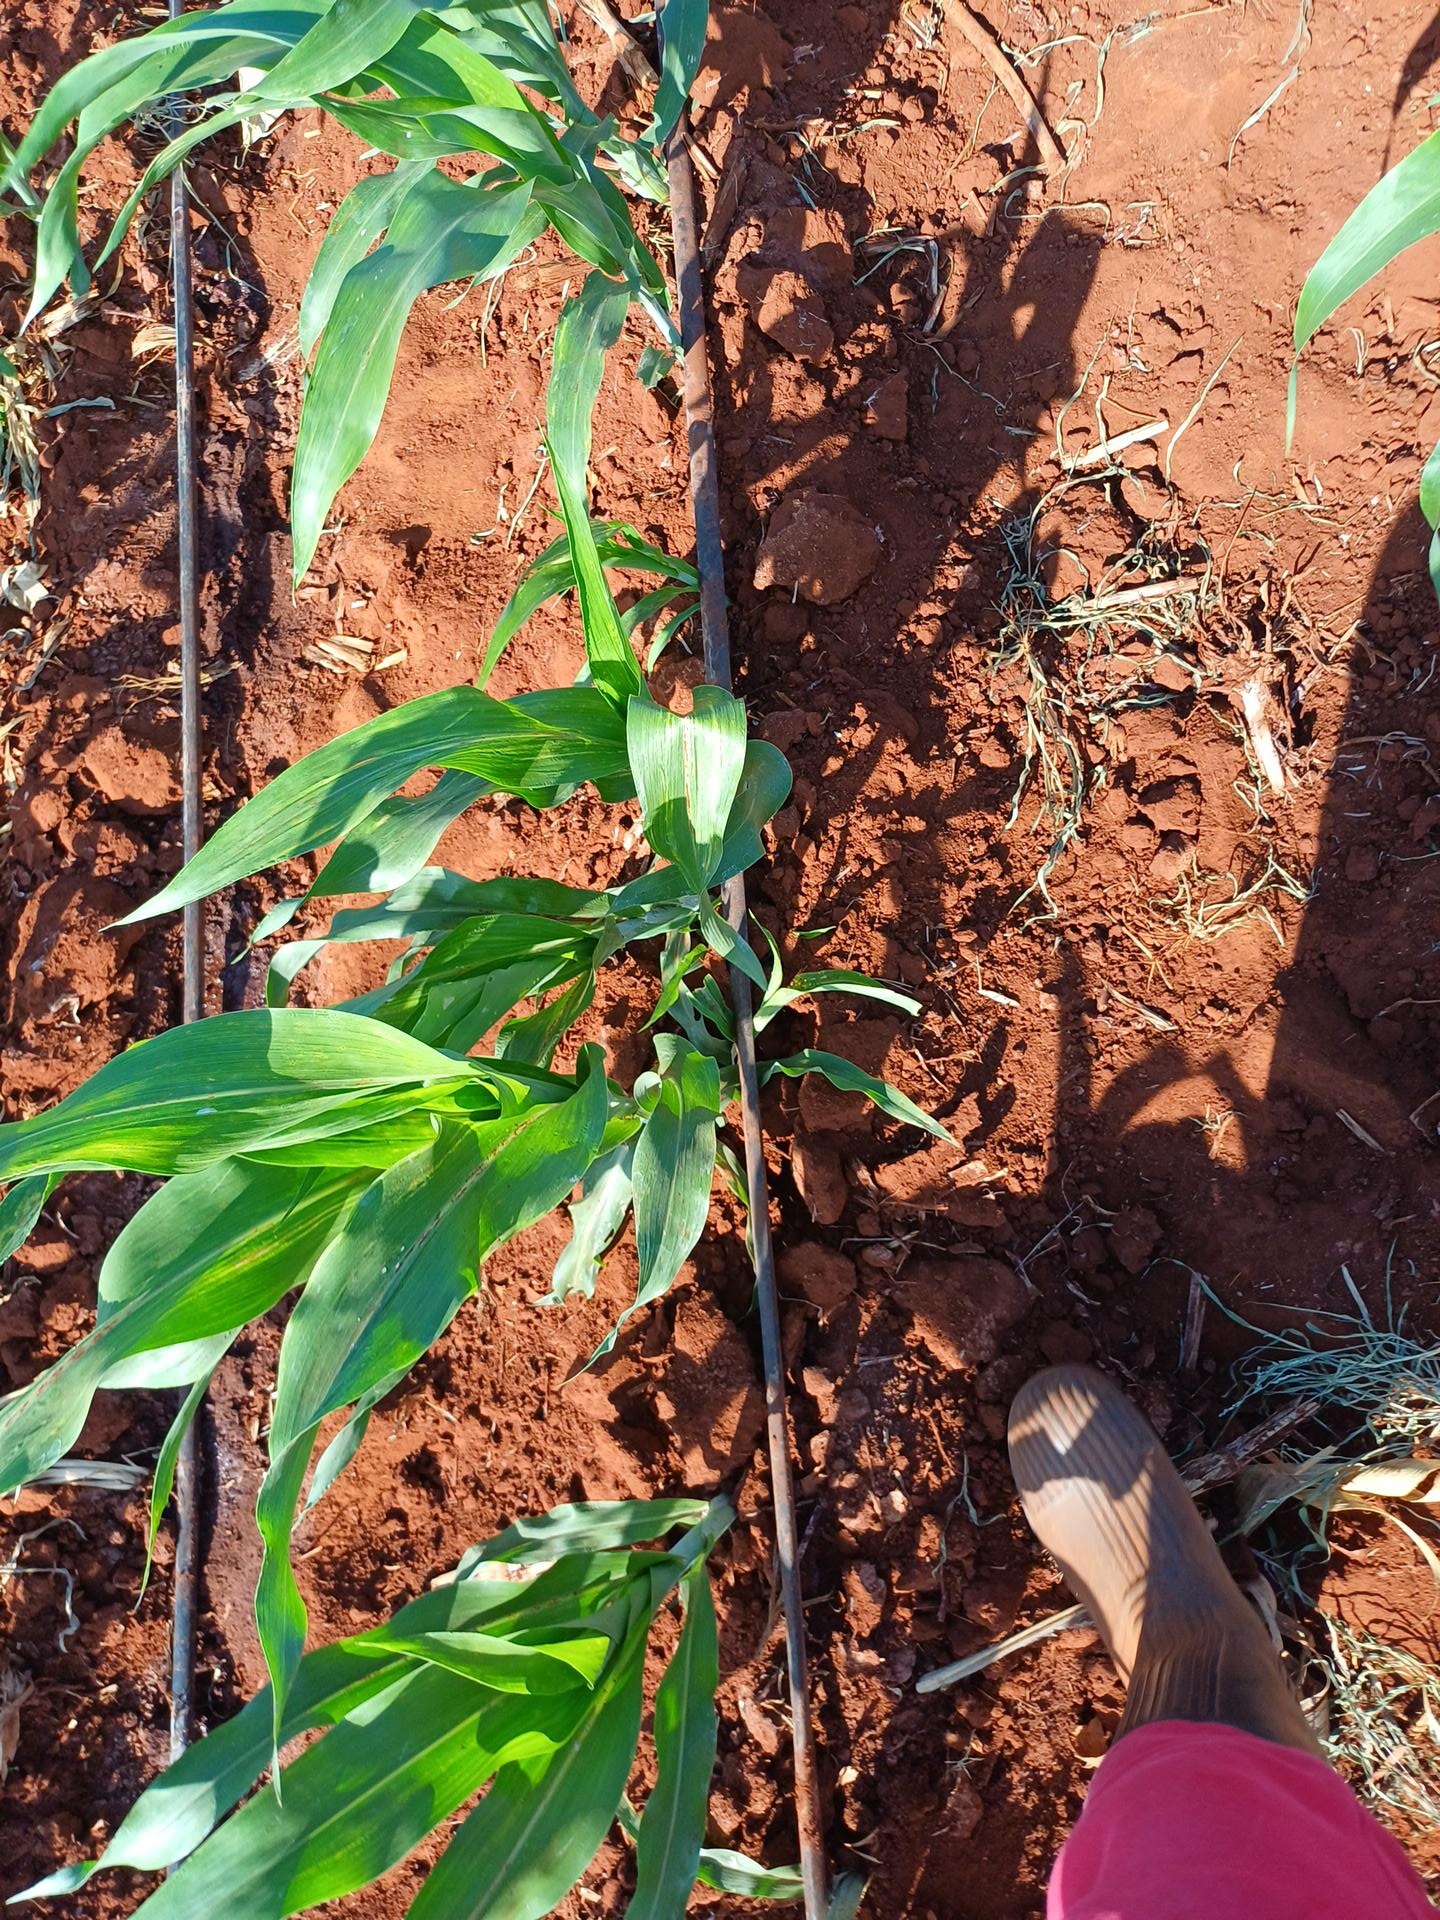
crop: sorghum
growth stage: vegetative
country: Kenya
